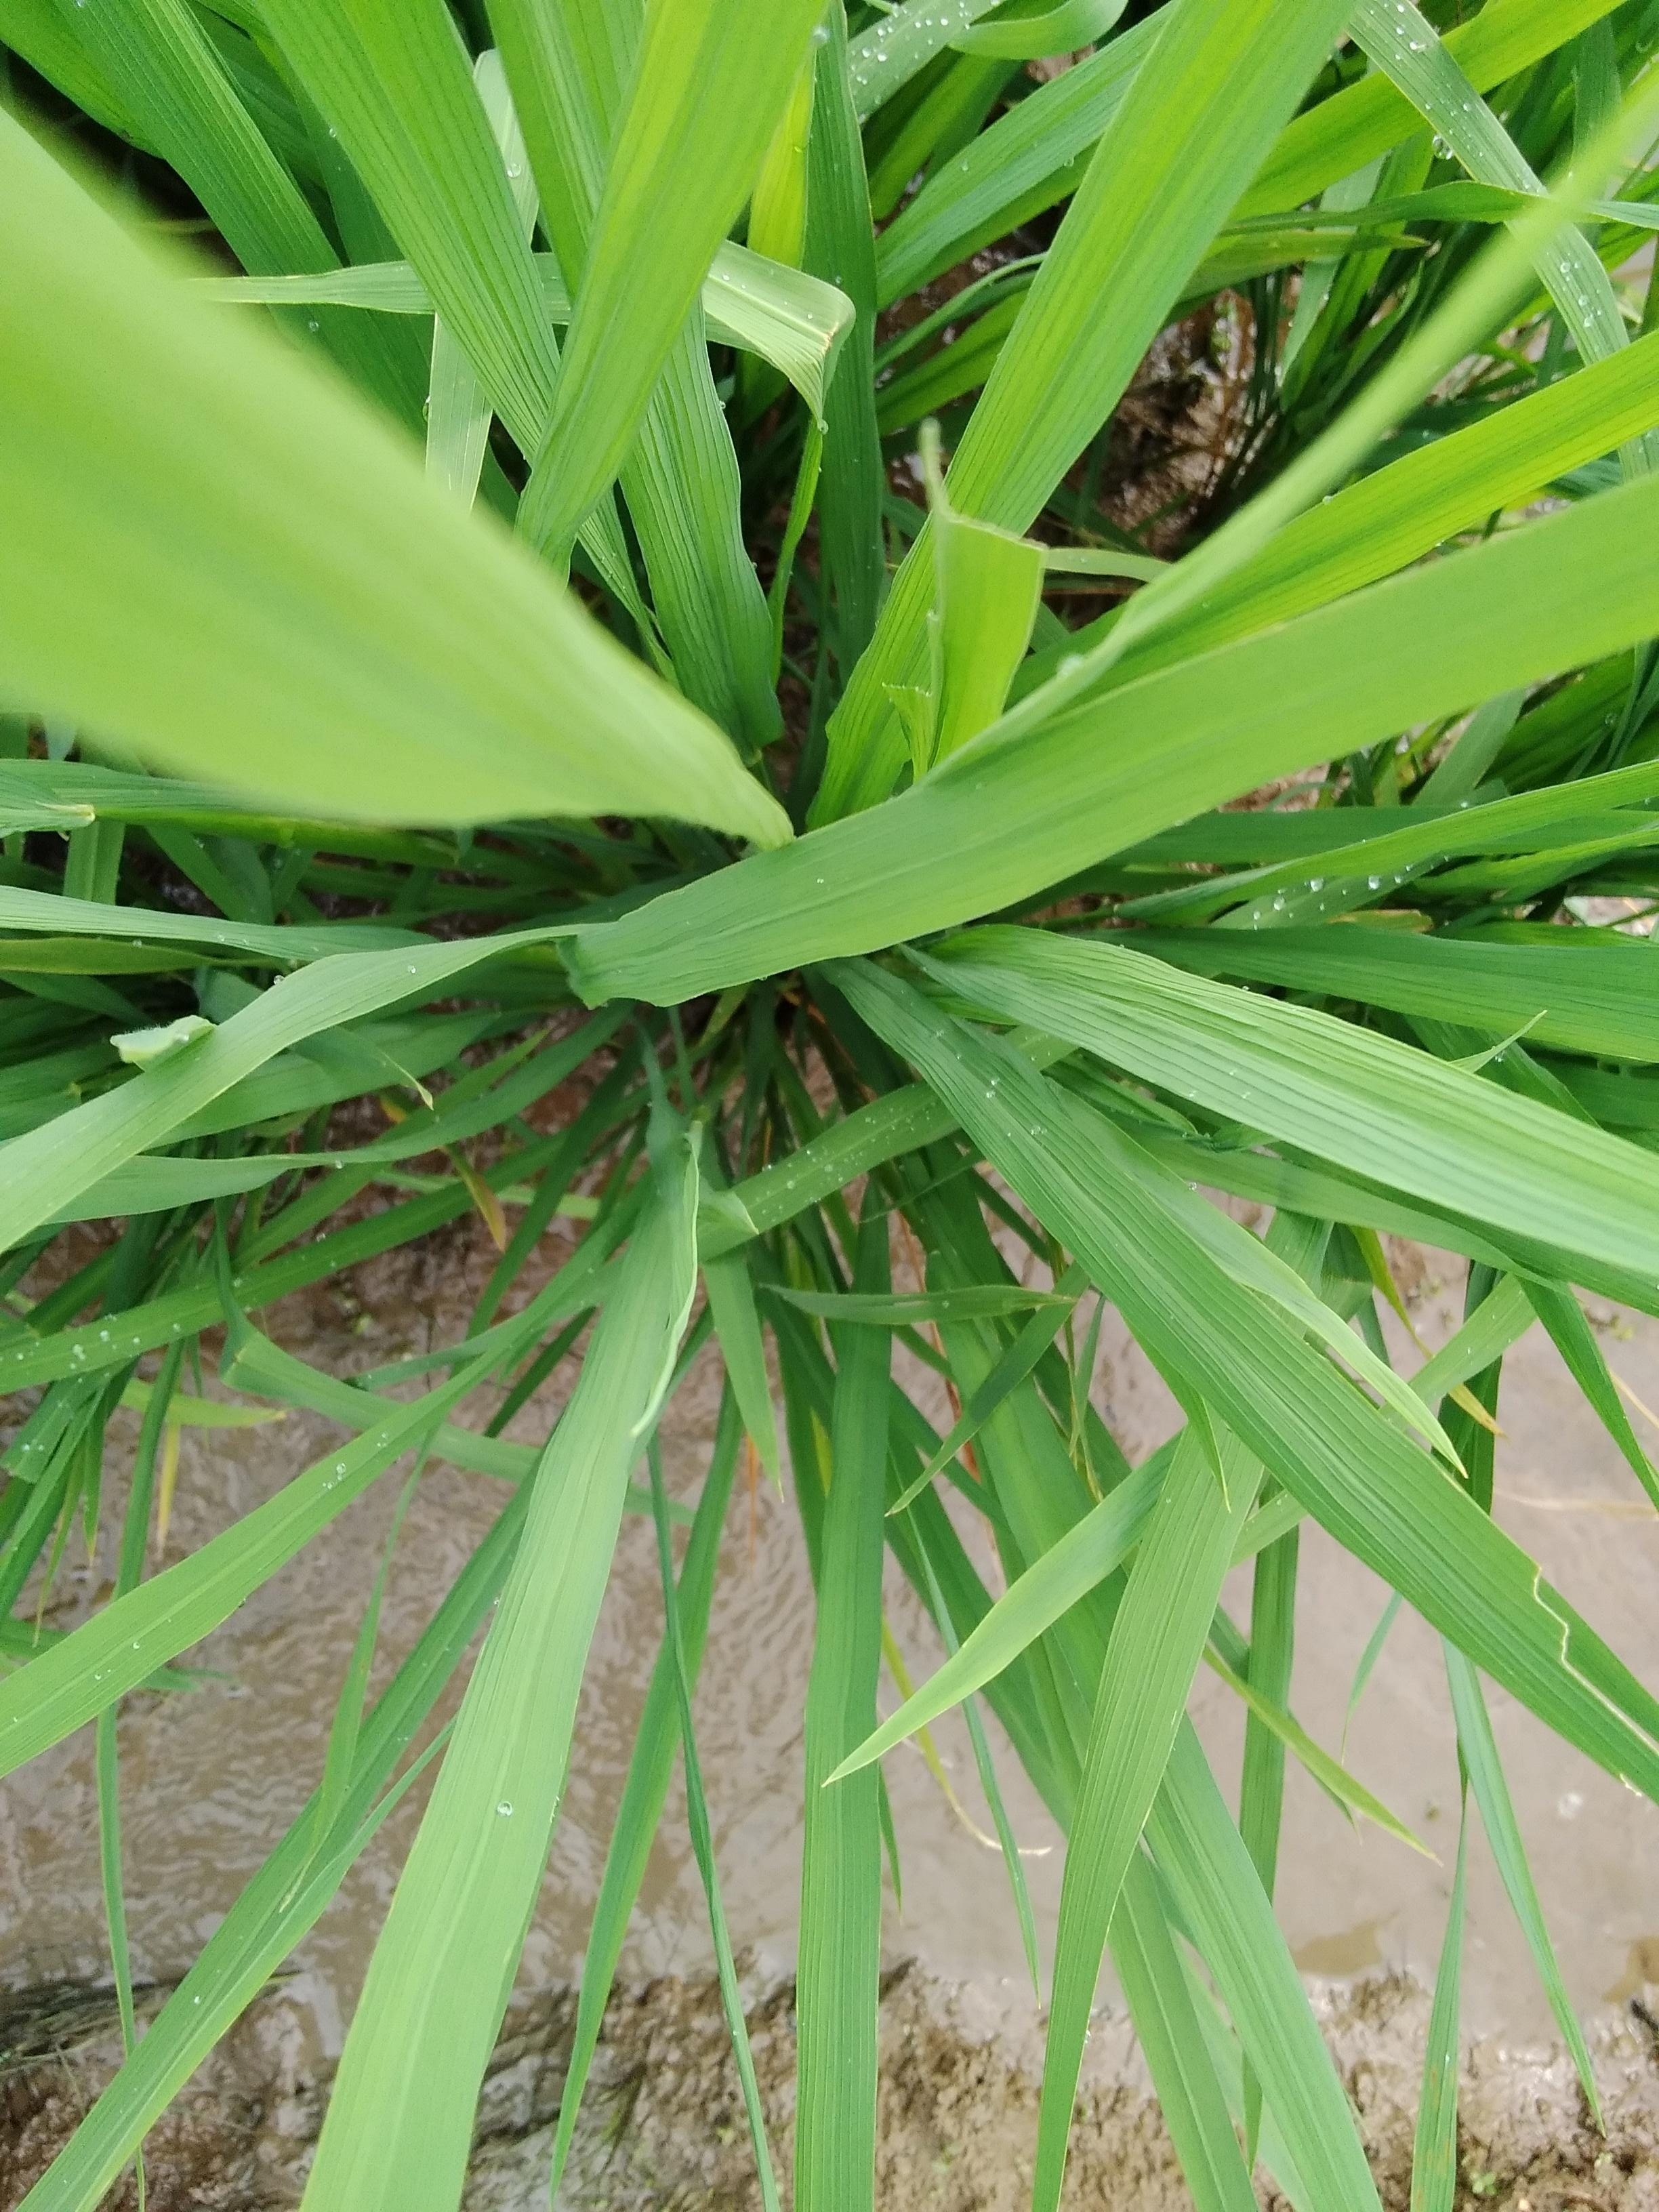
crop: rice
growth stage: booting
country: Nigeria
